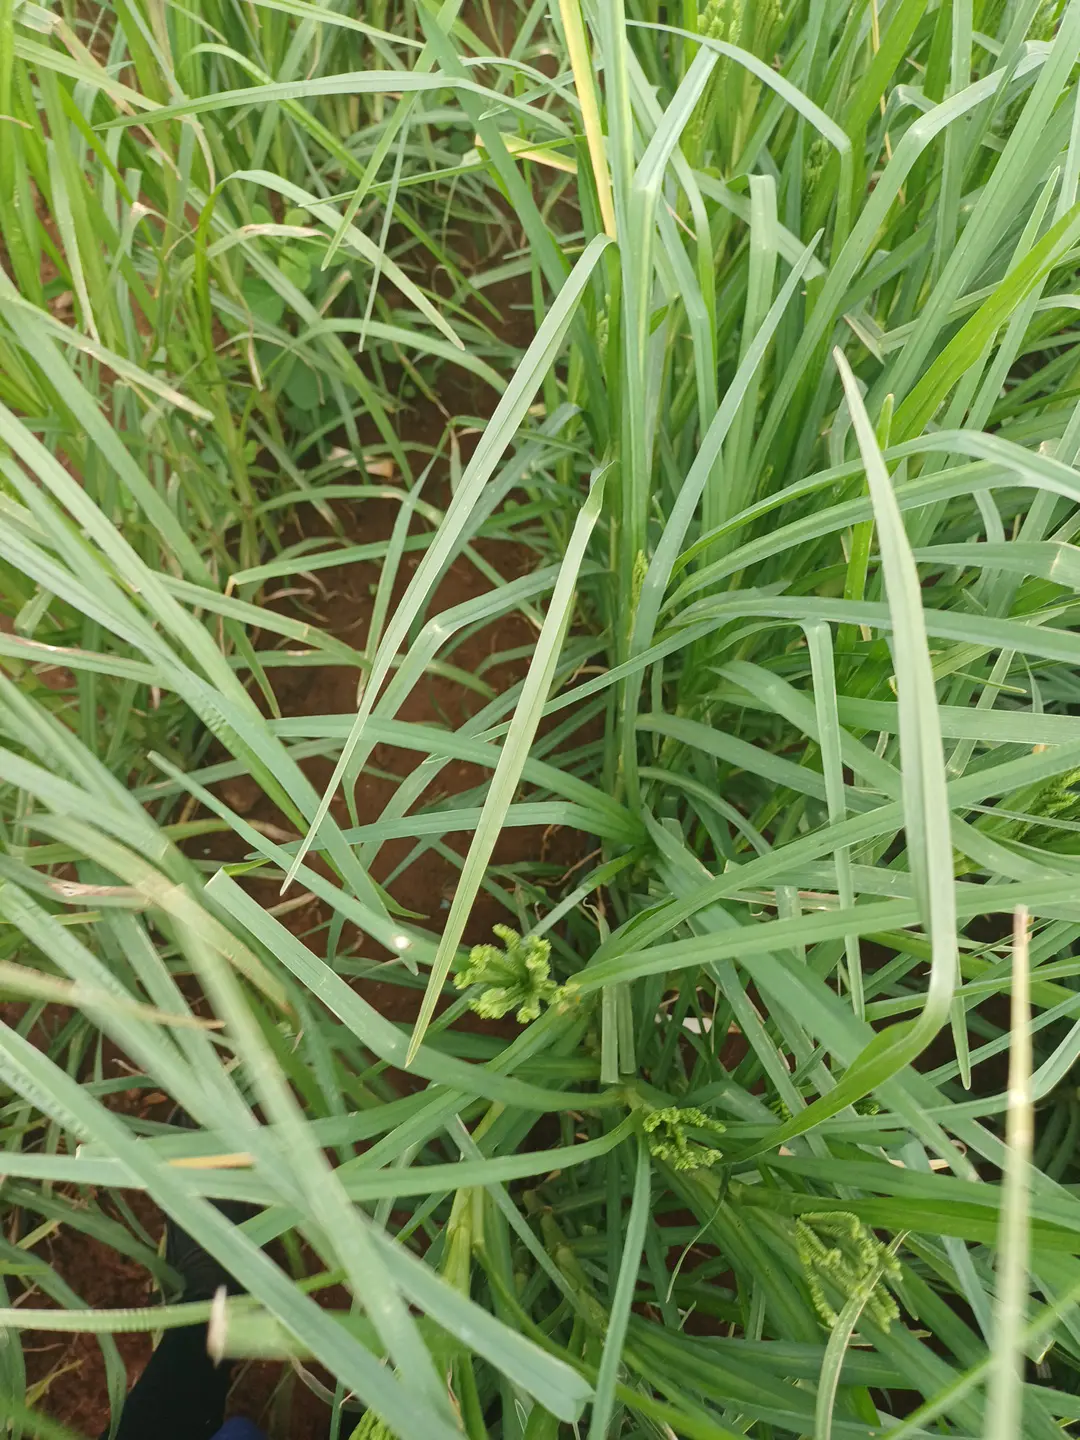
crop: finger millet
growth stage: heading tuber
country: Kenya
